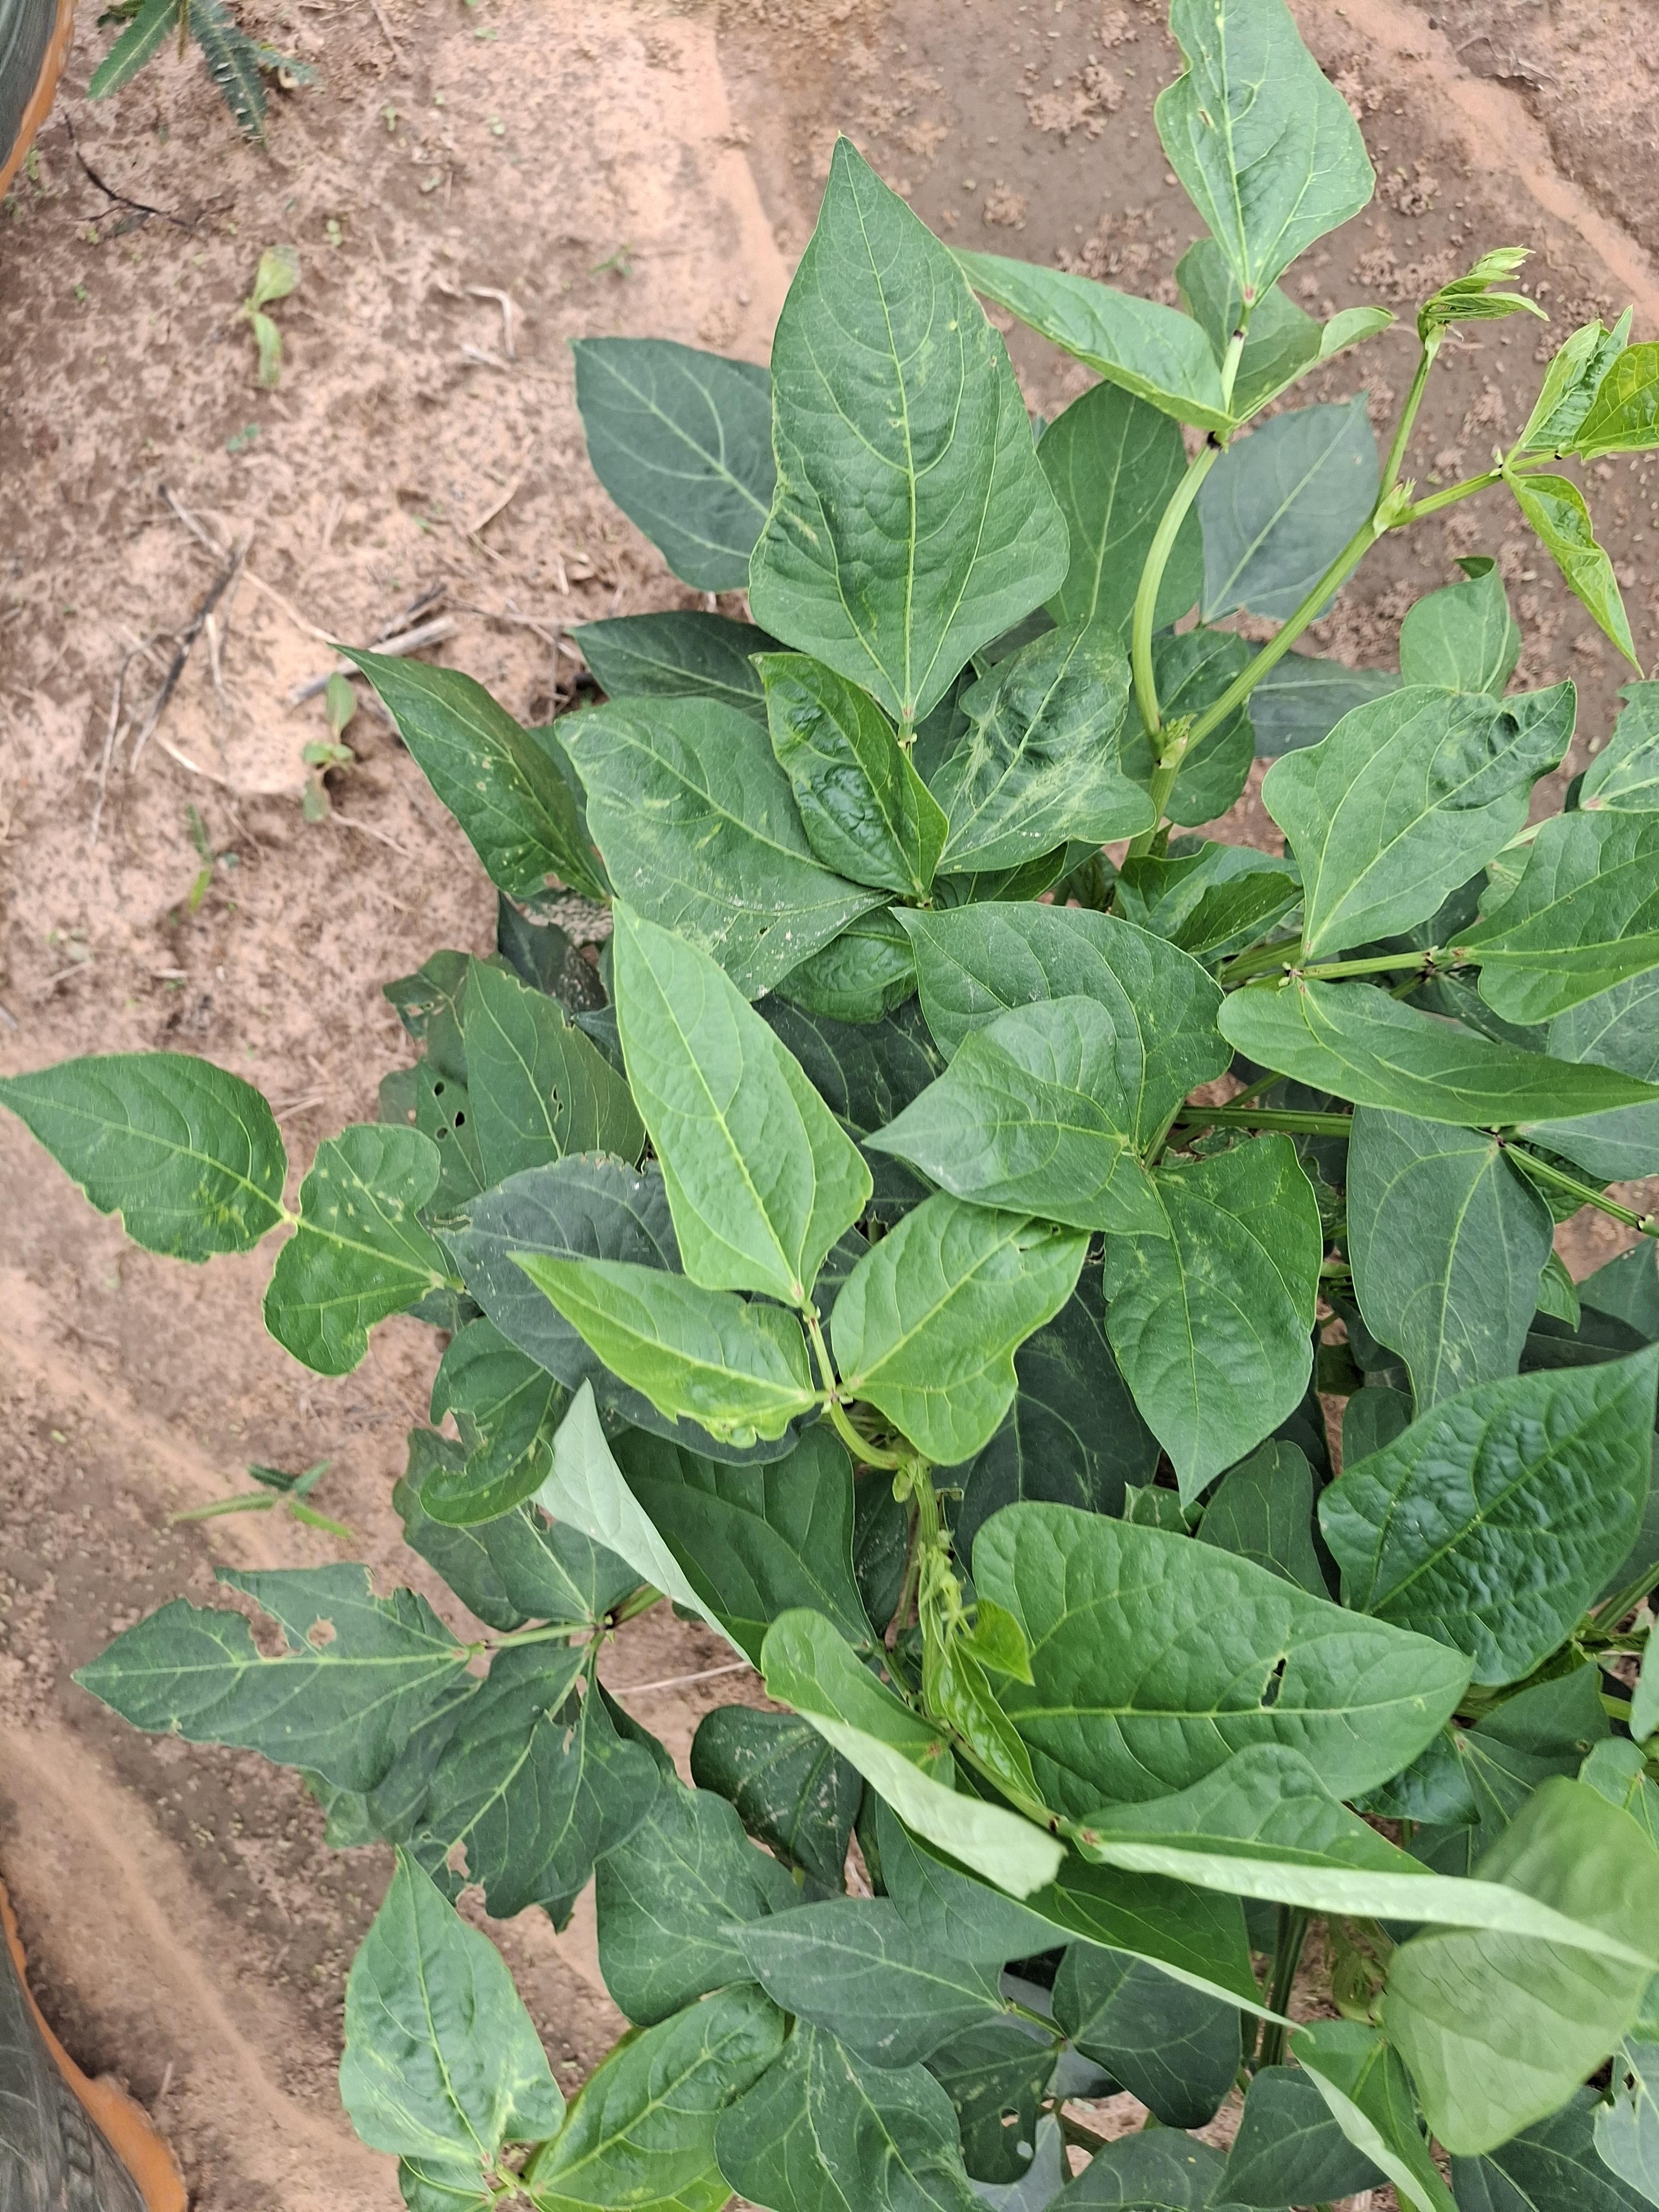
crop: cowpea
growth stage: vegetative
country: Nigeria
